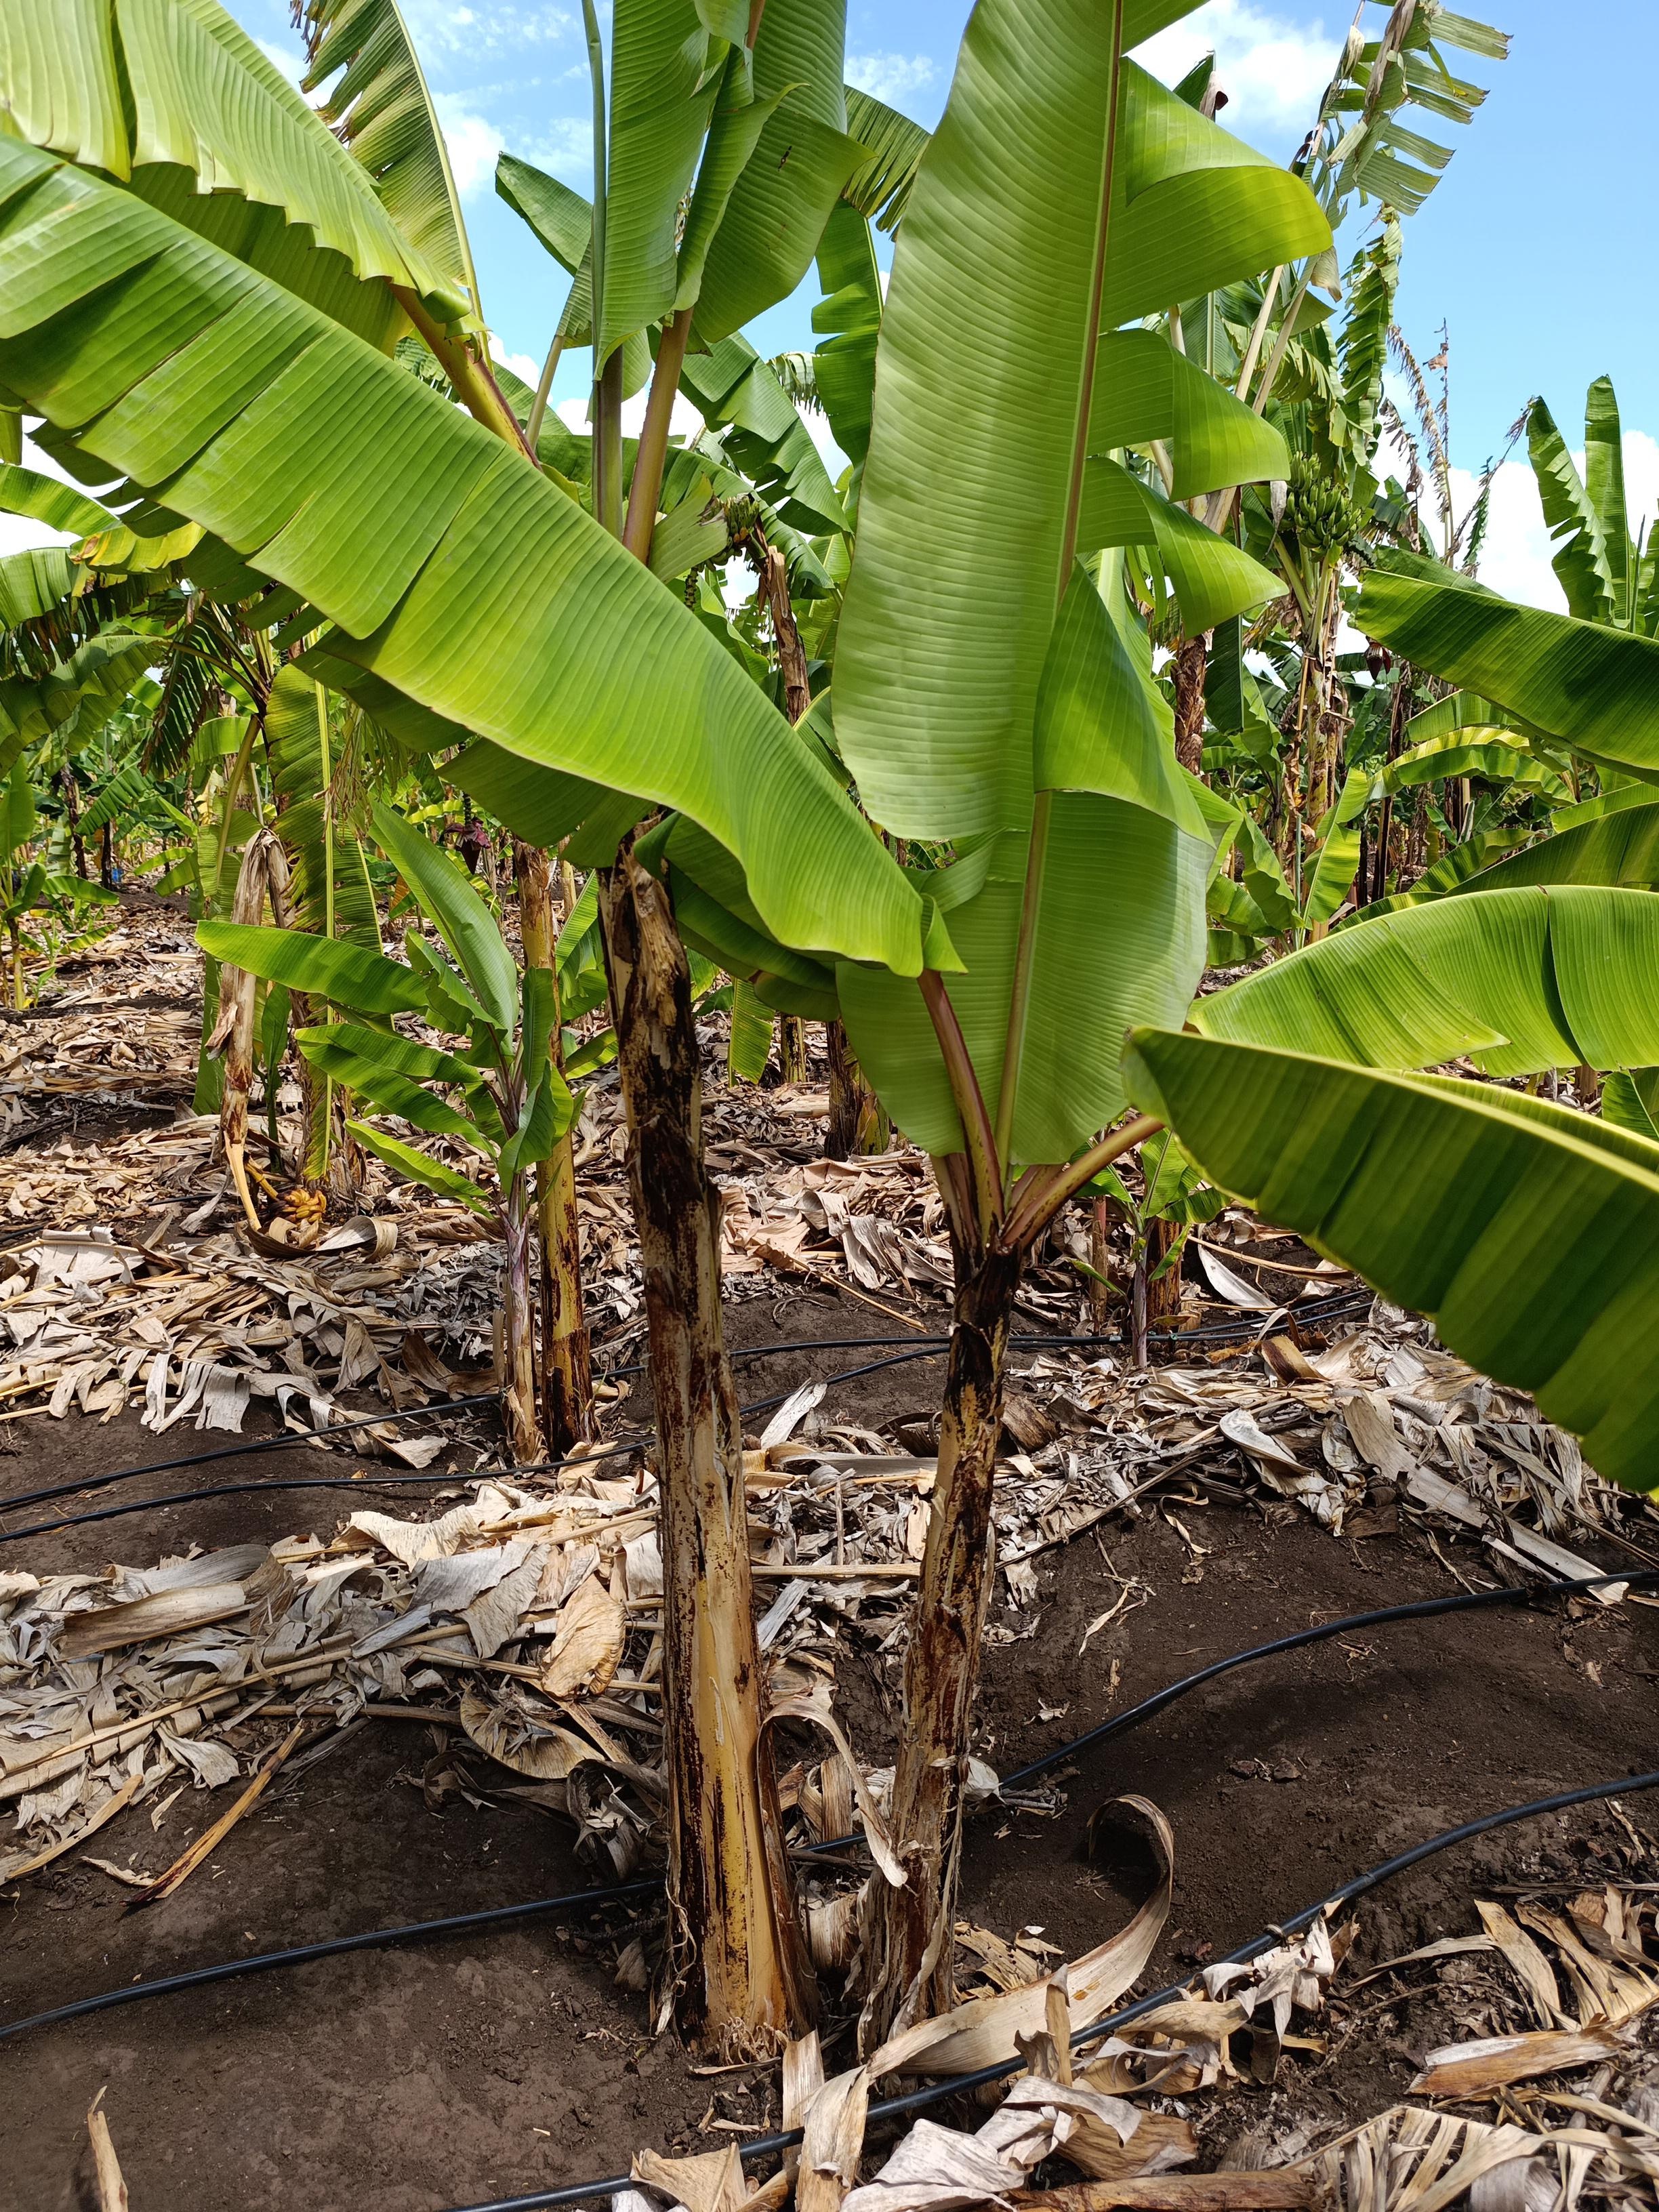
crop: banana
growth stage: vegetative
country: Tanzania
